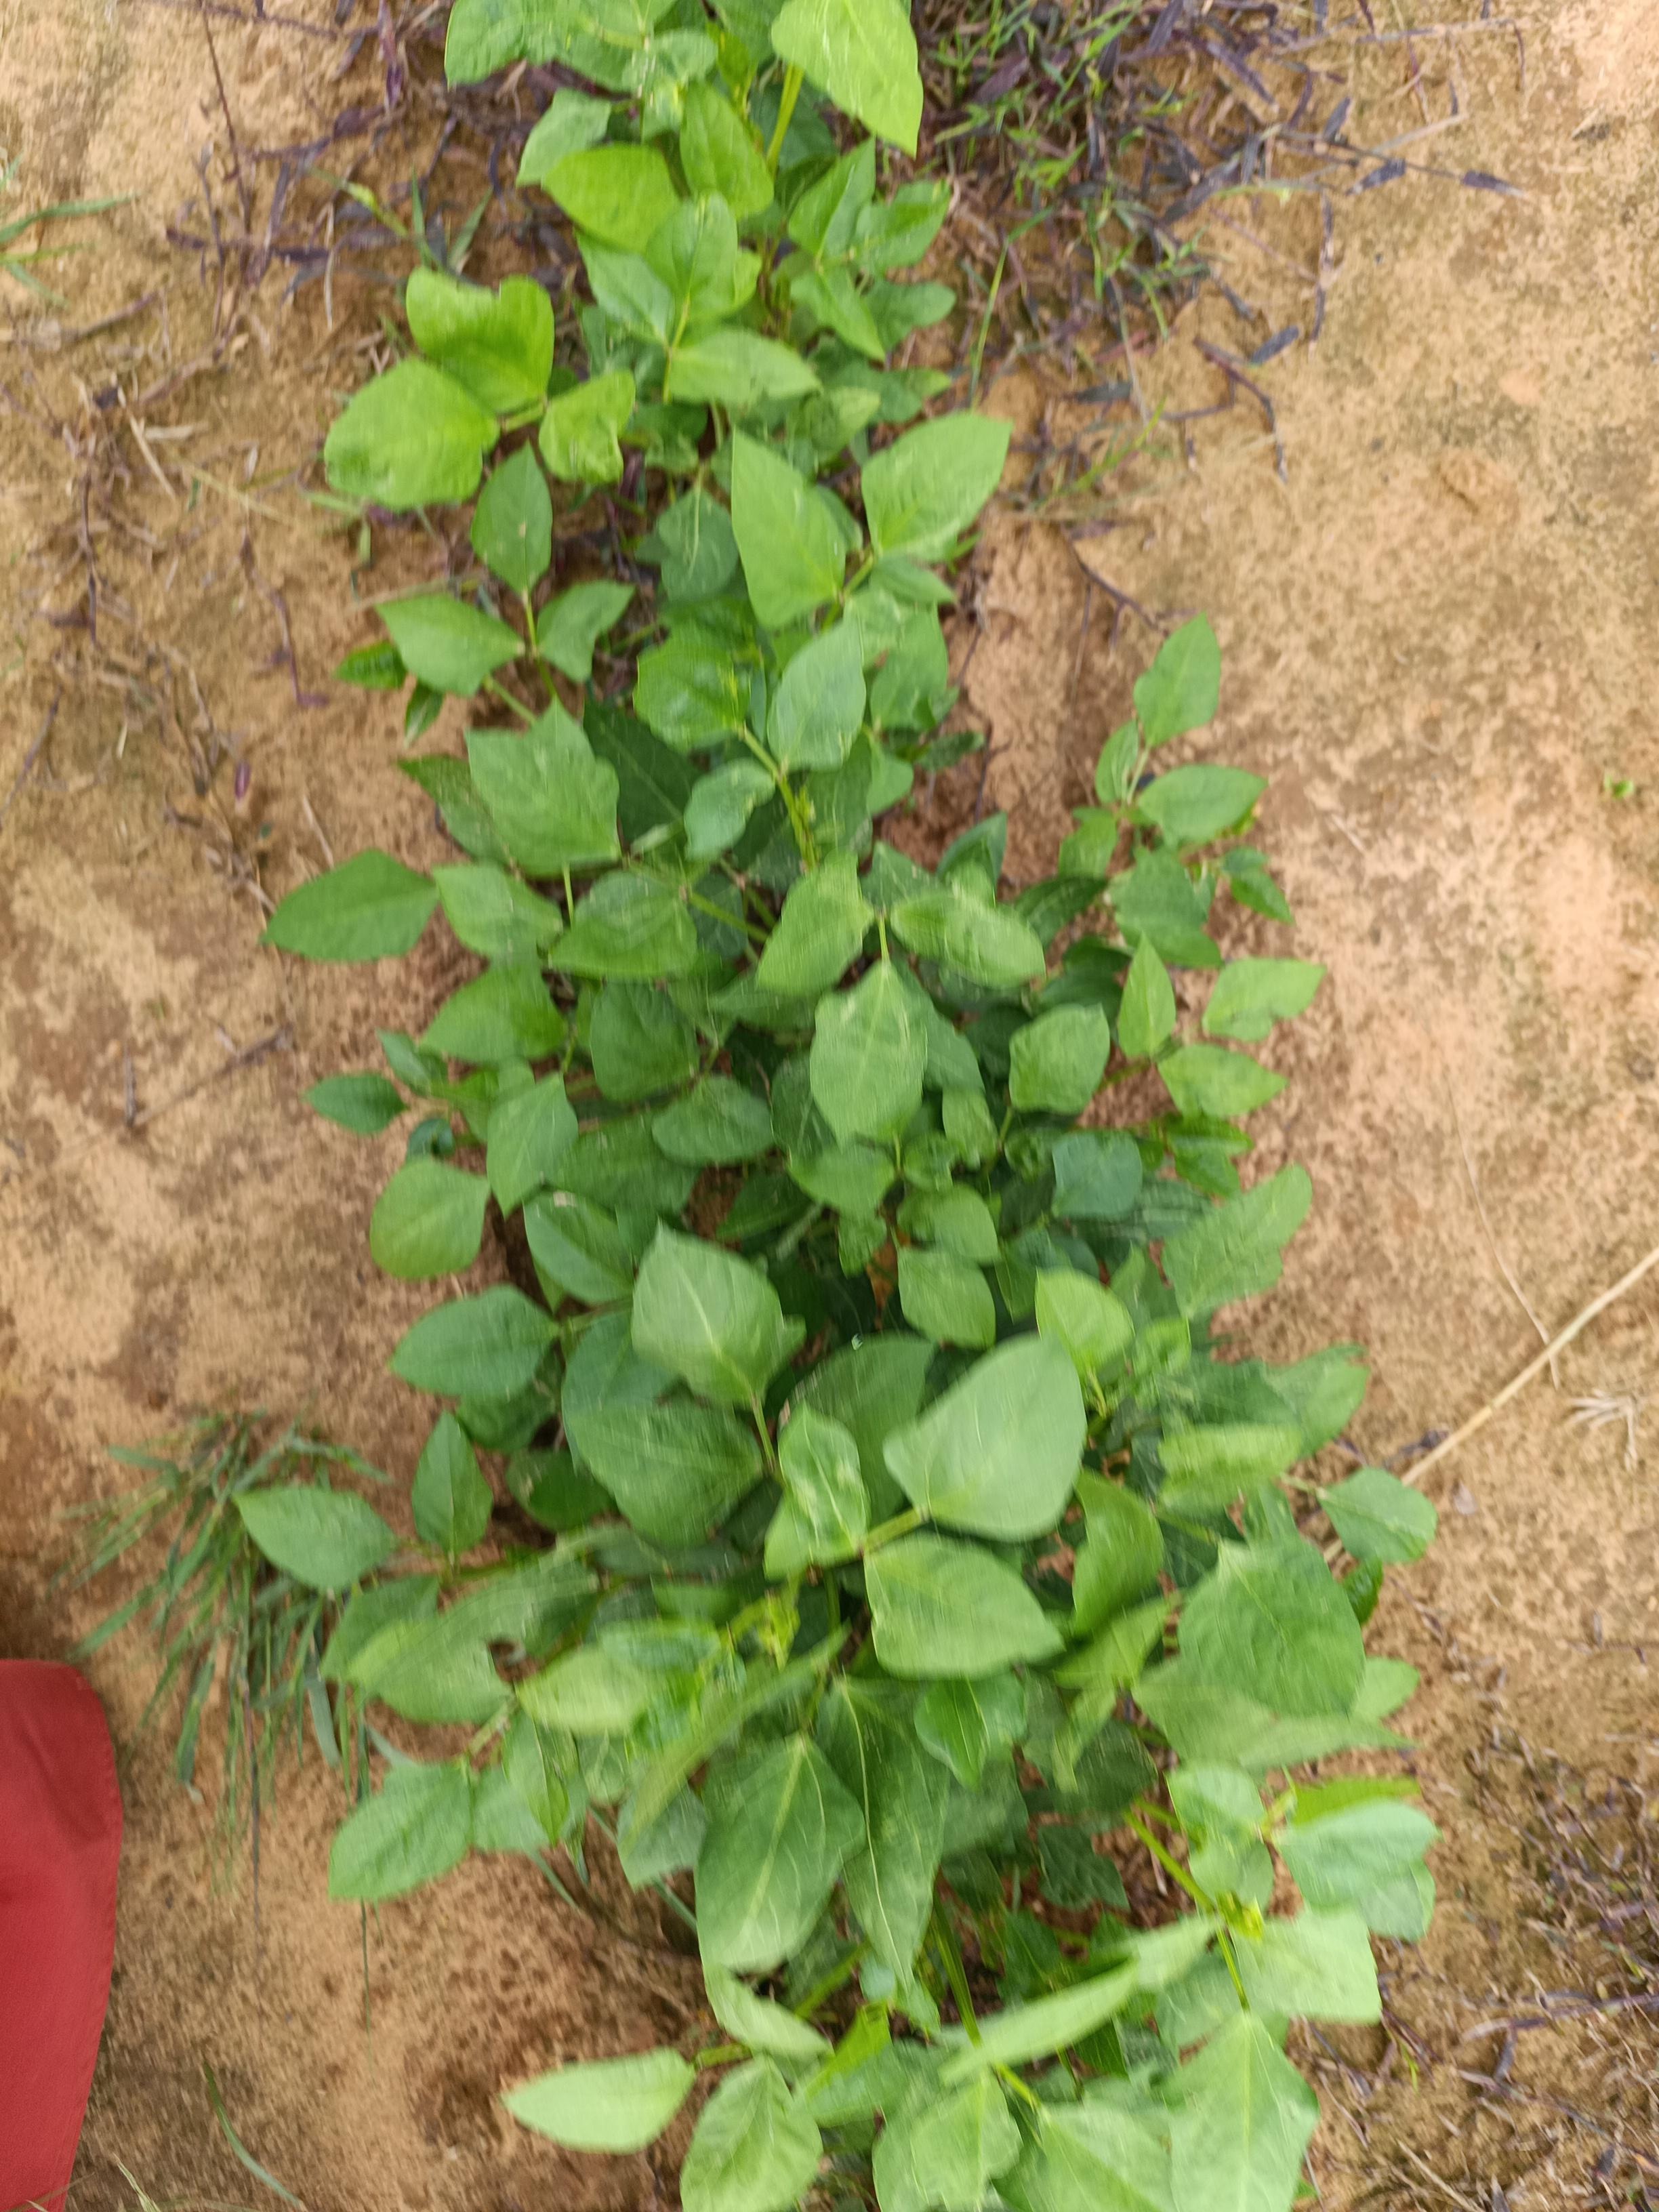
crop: cowpea
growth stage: emergence
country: Nigeria
